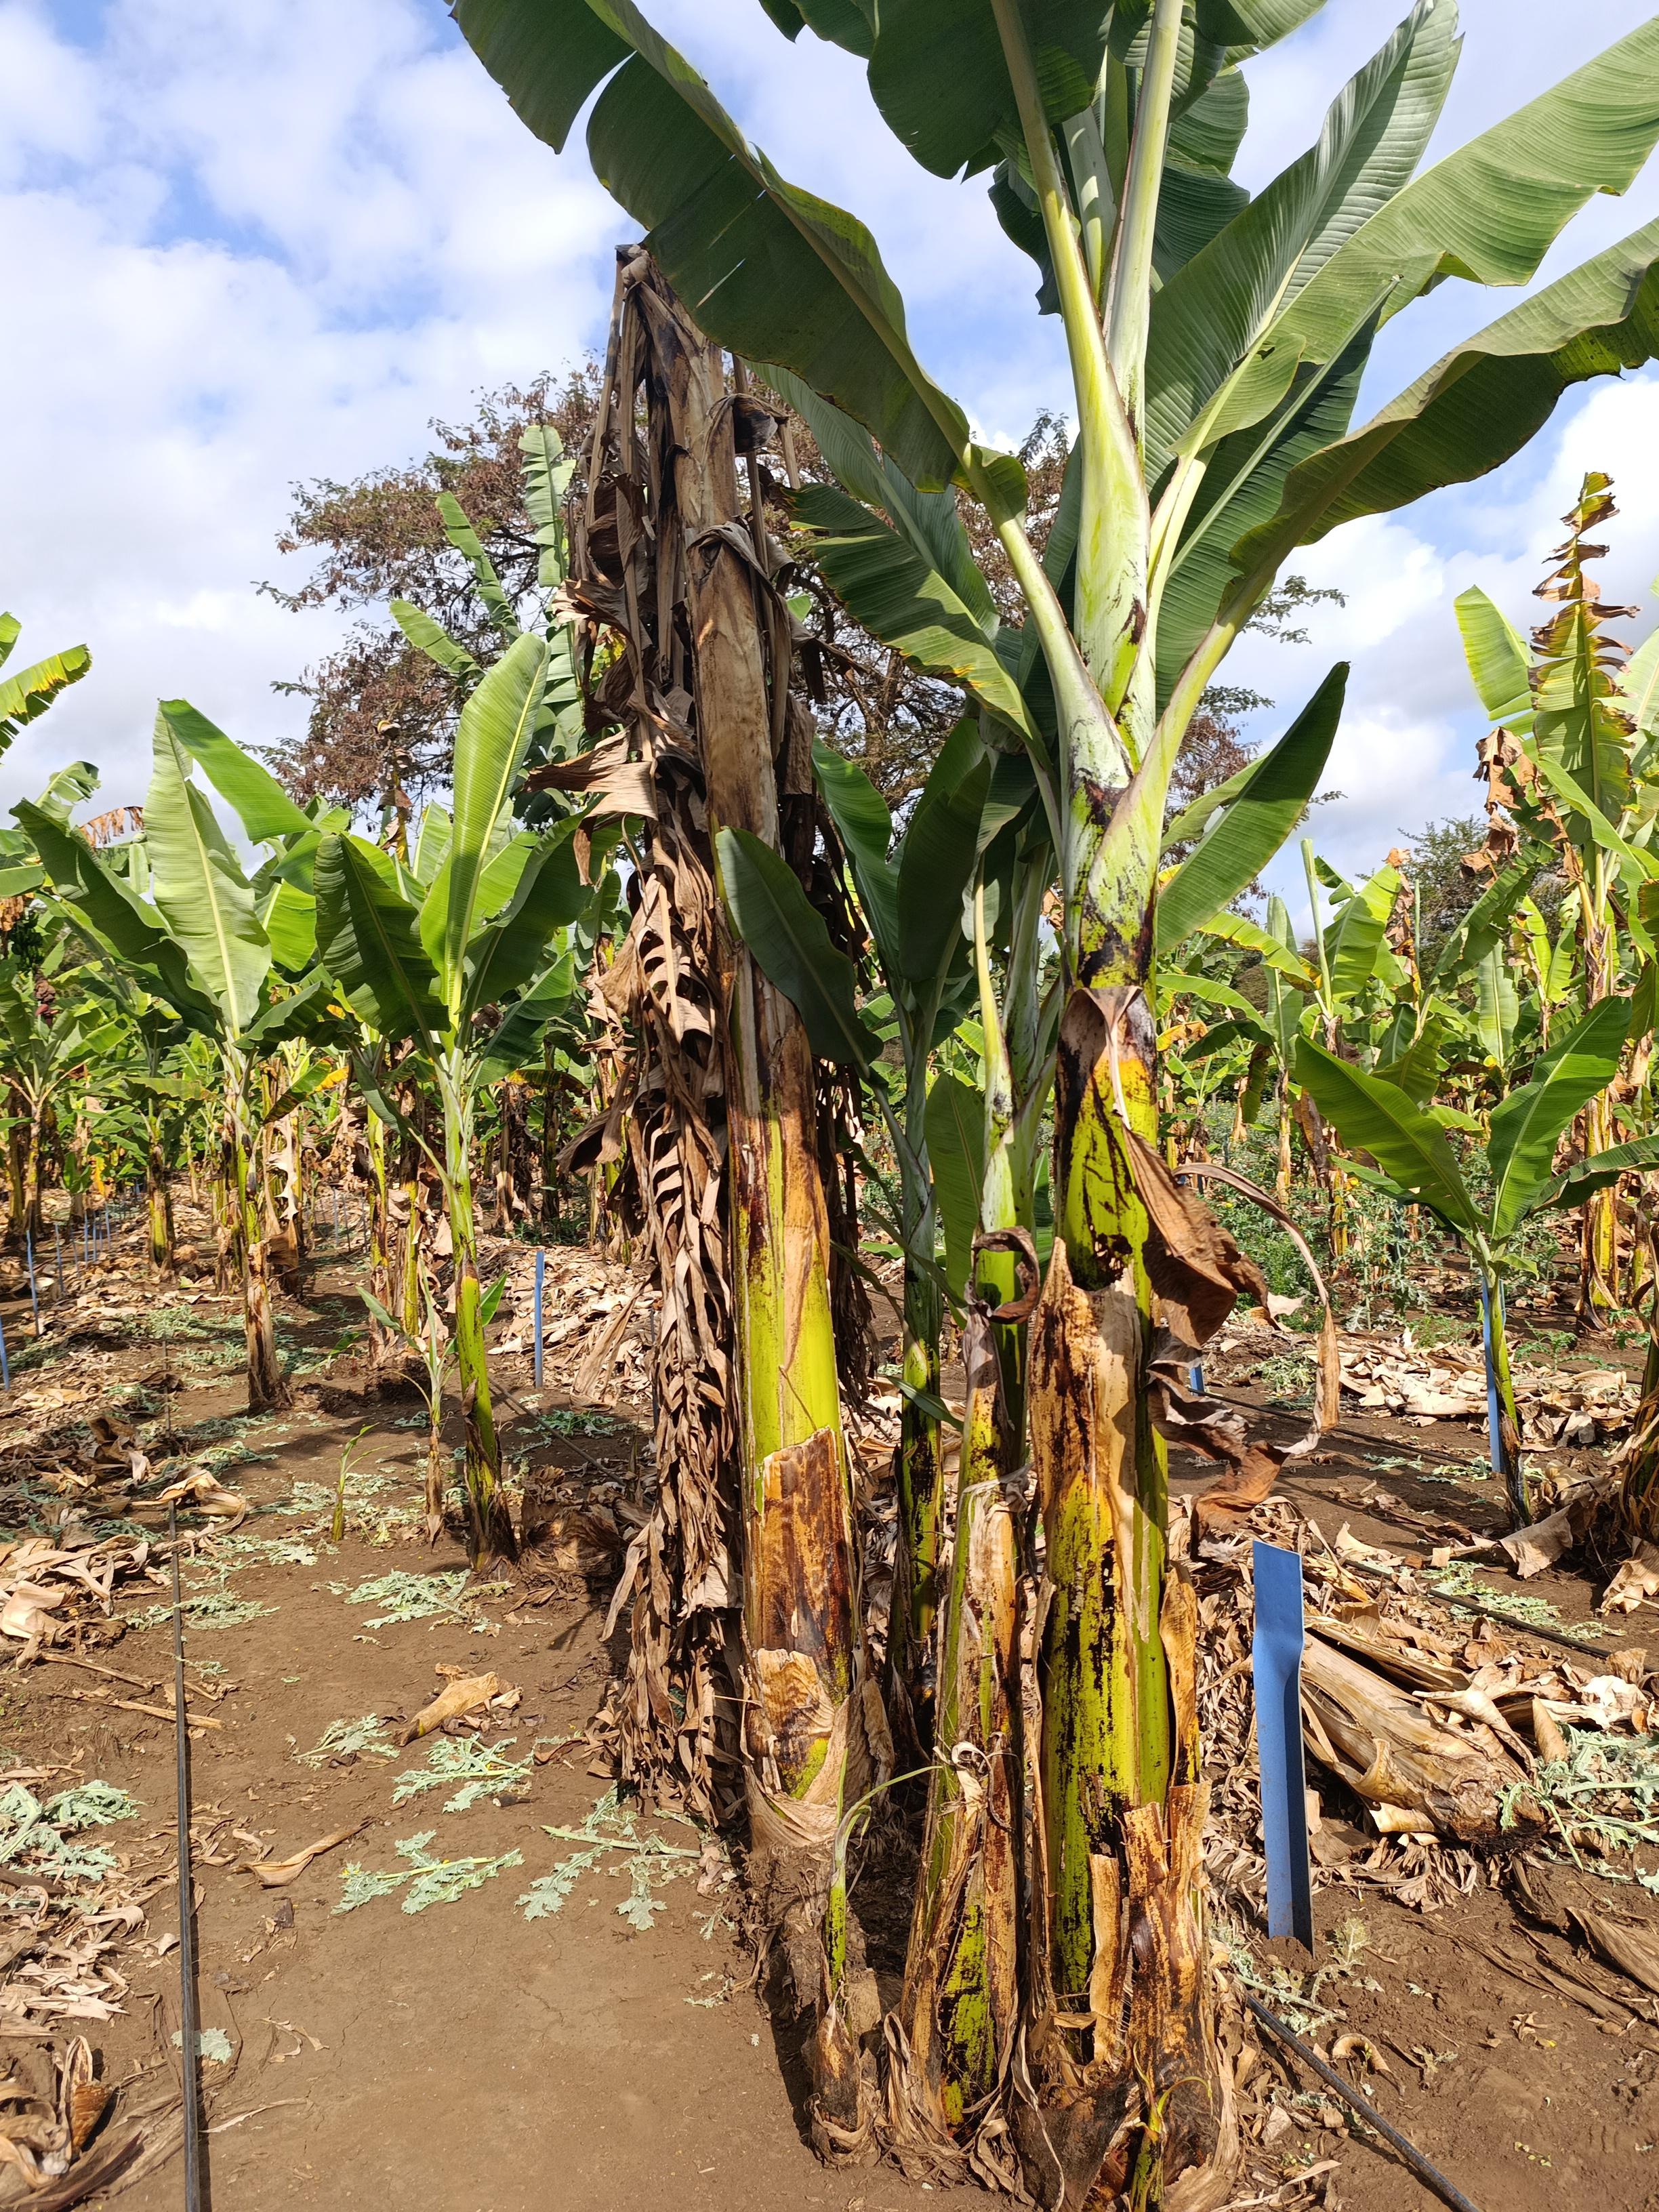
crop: banana
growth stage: vegetative
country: Tanzania
